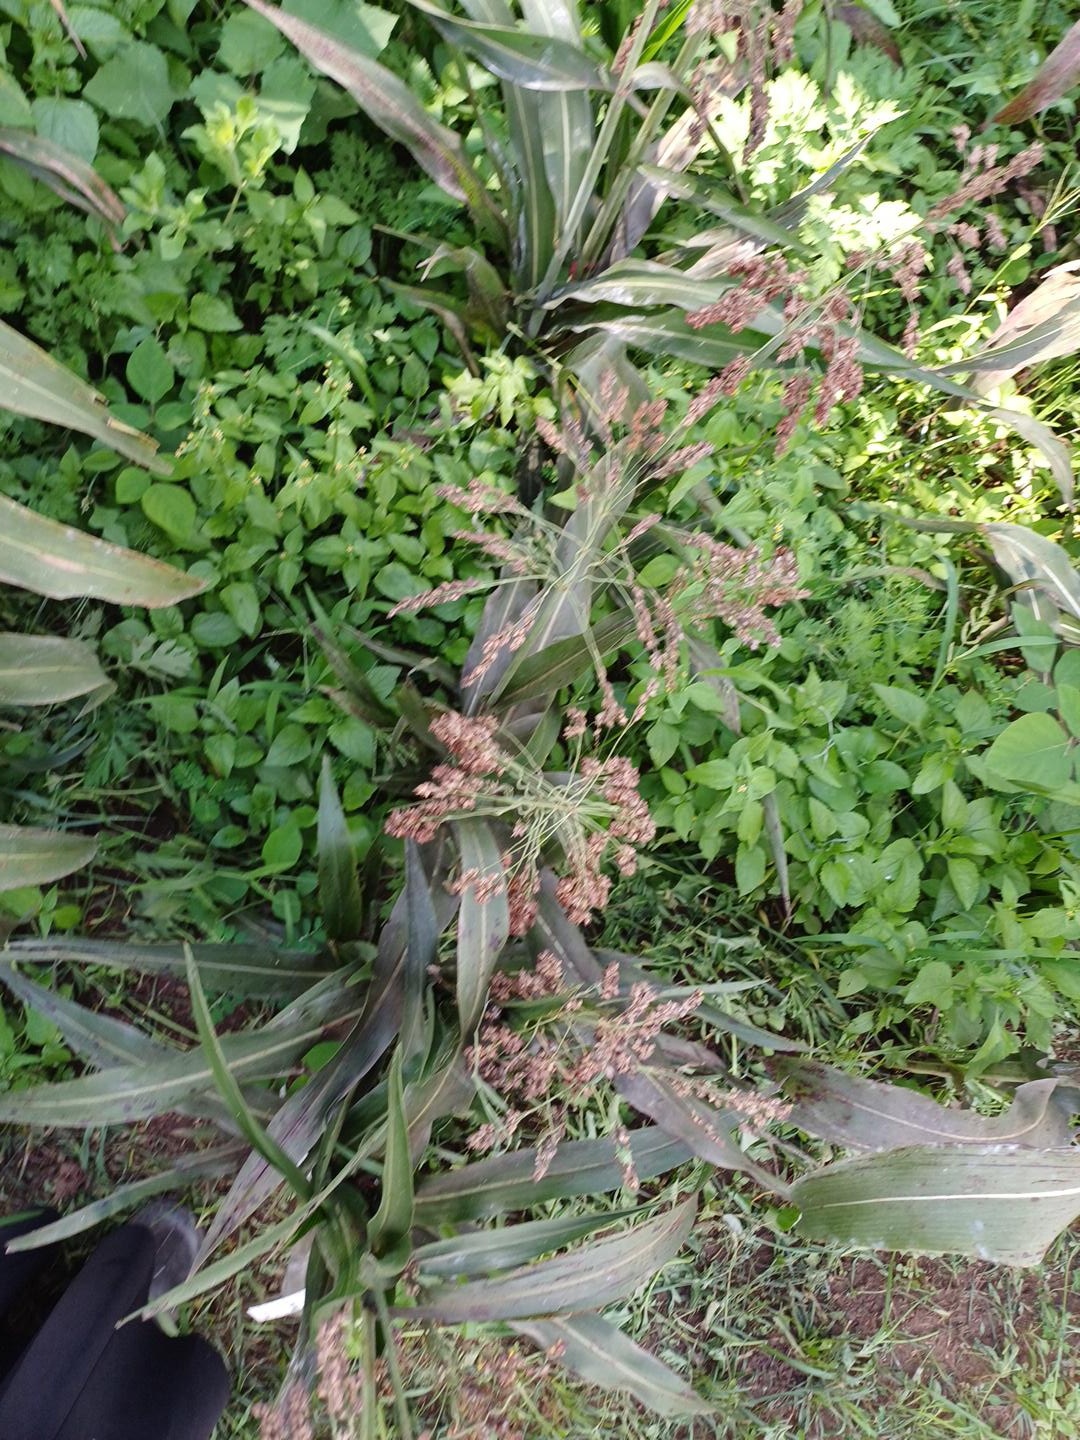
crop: sorghum
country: Kenya
